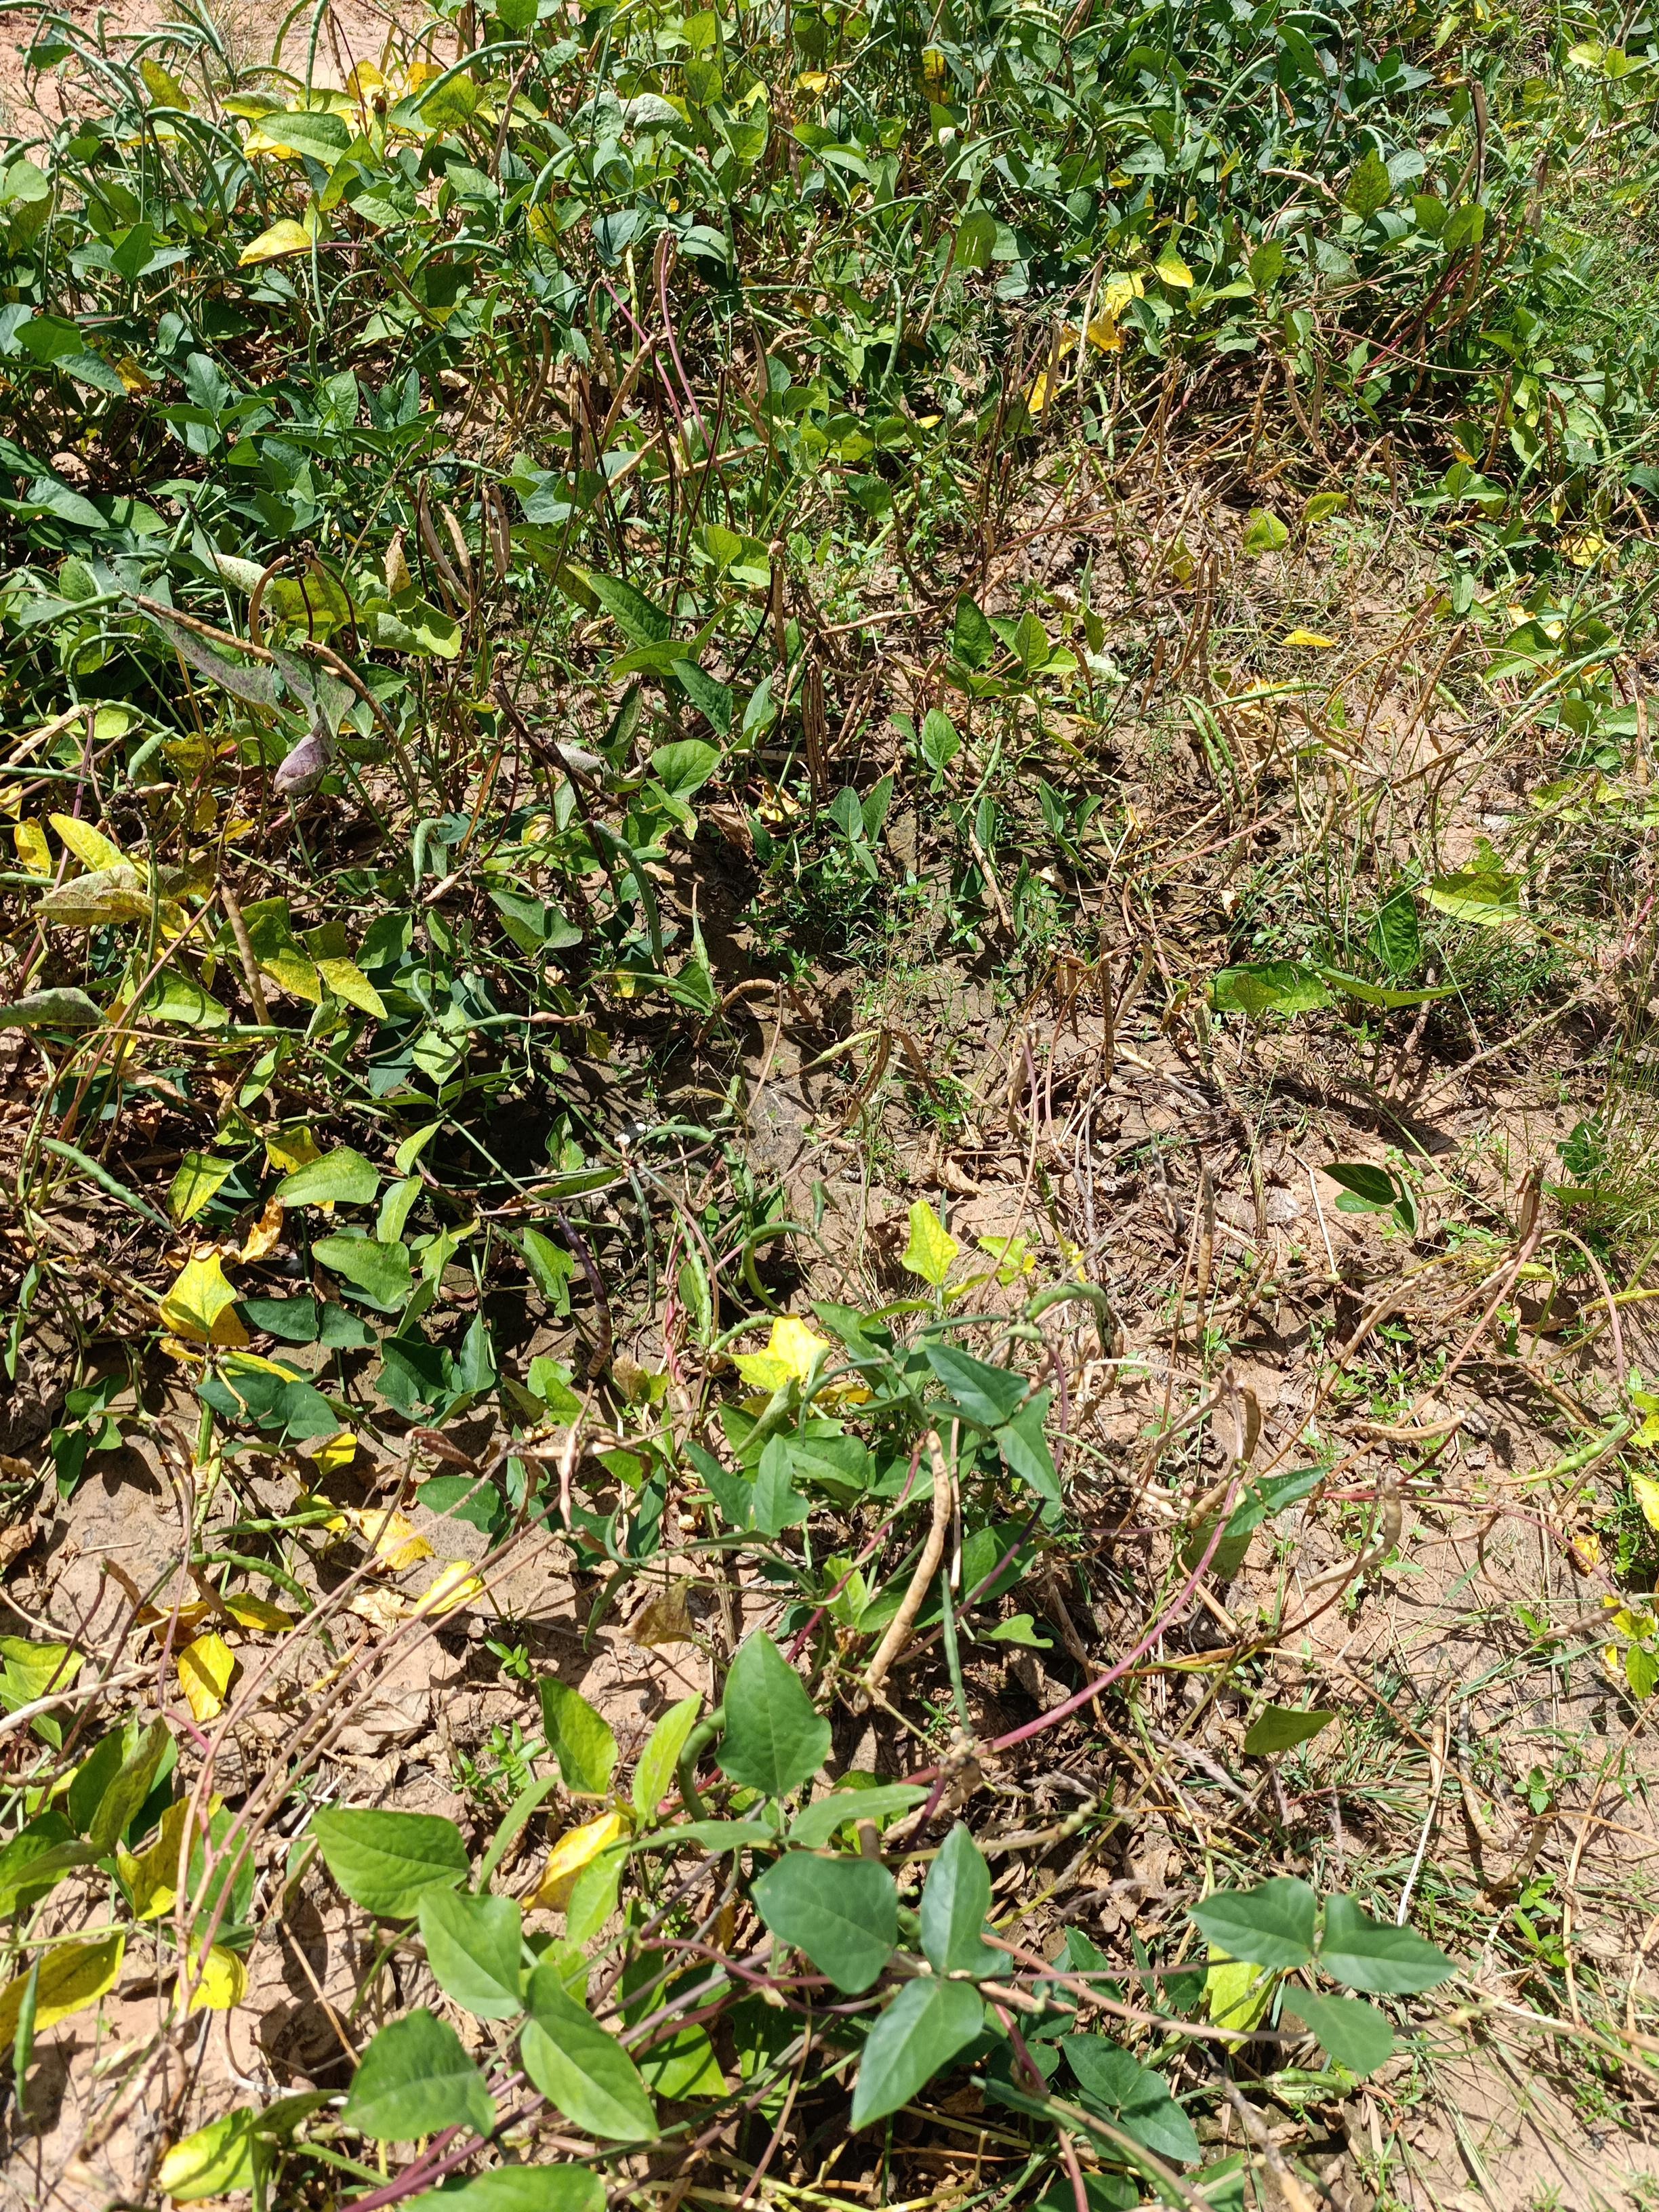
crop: cowpea
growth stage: maturity
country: Nigeria
